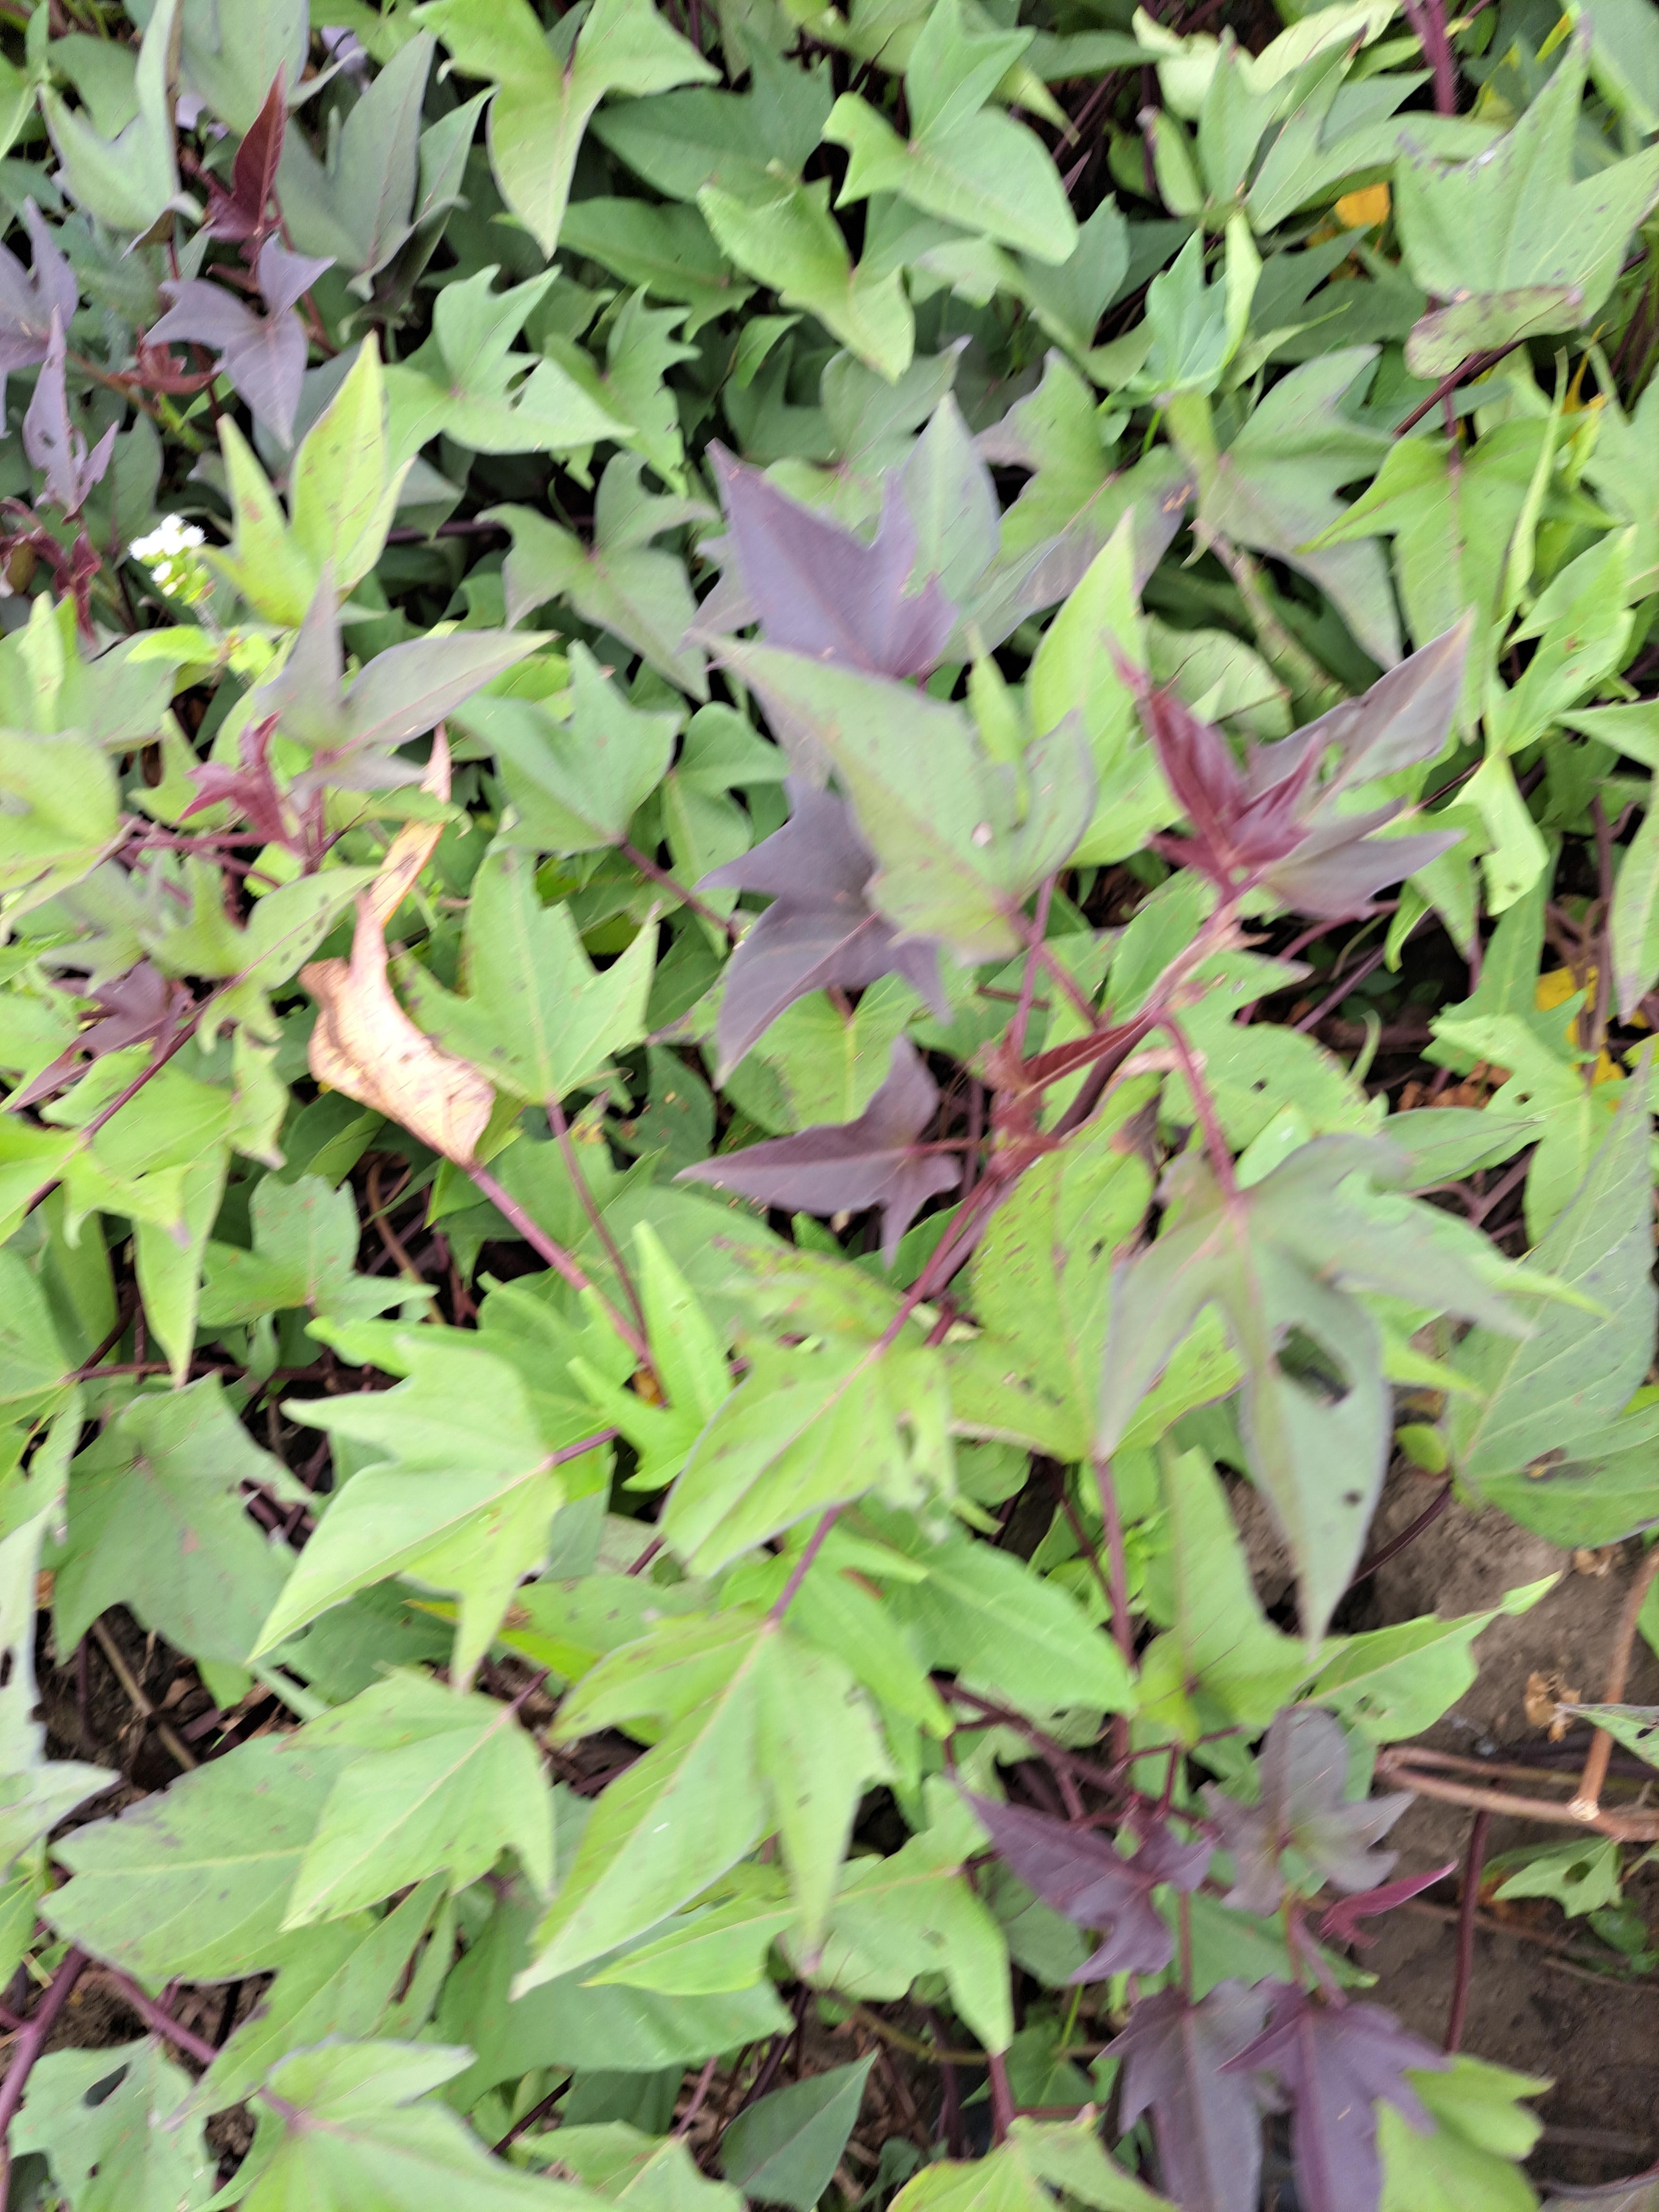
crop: sweet potato
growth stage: flowering
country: Tanzania
